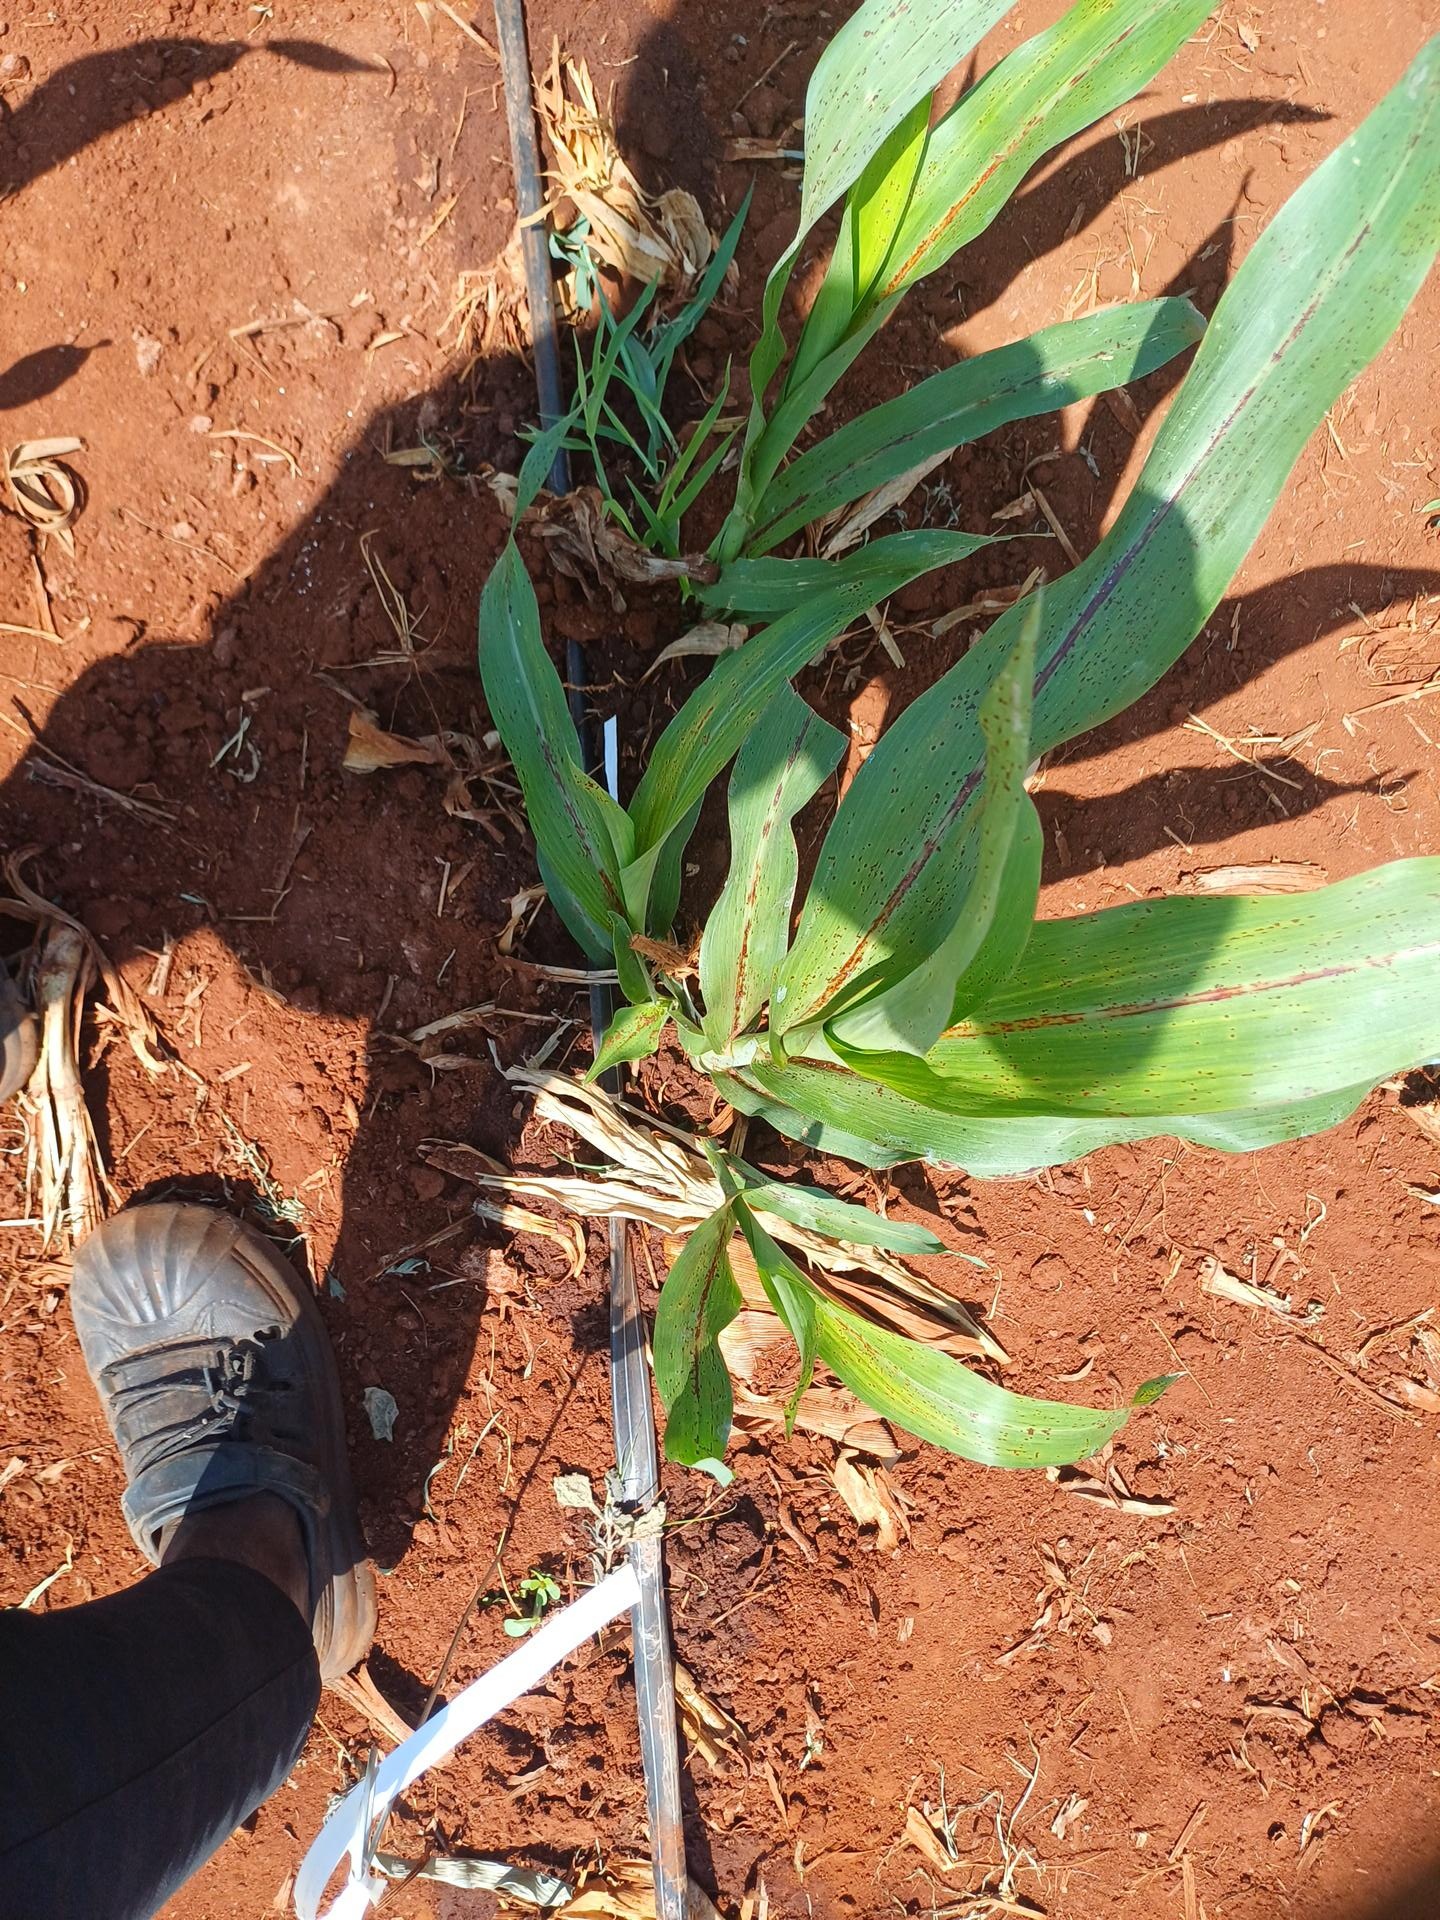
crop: sorghum
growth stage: vegetative
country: Kenya
